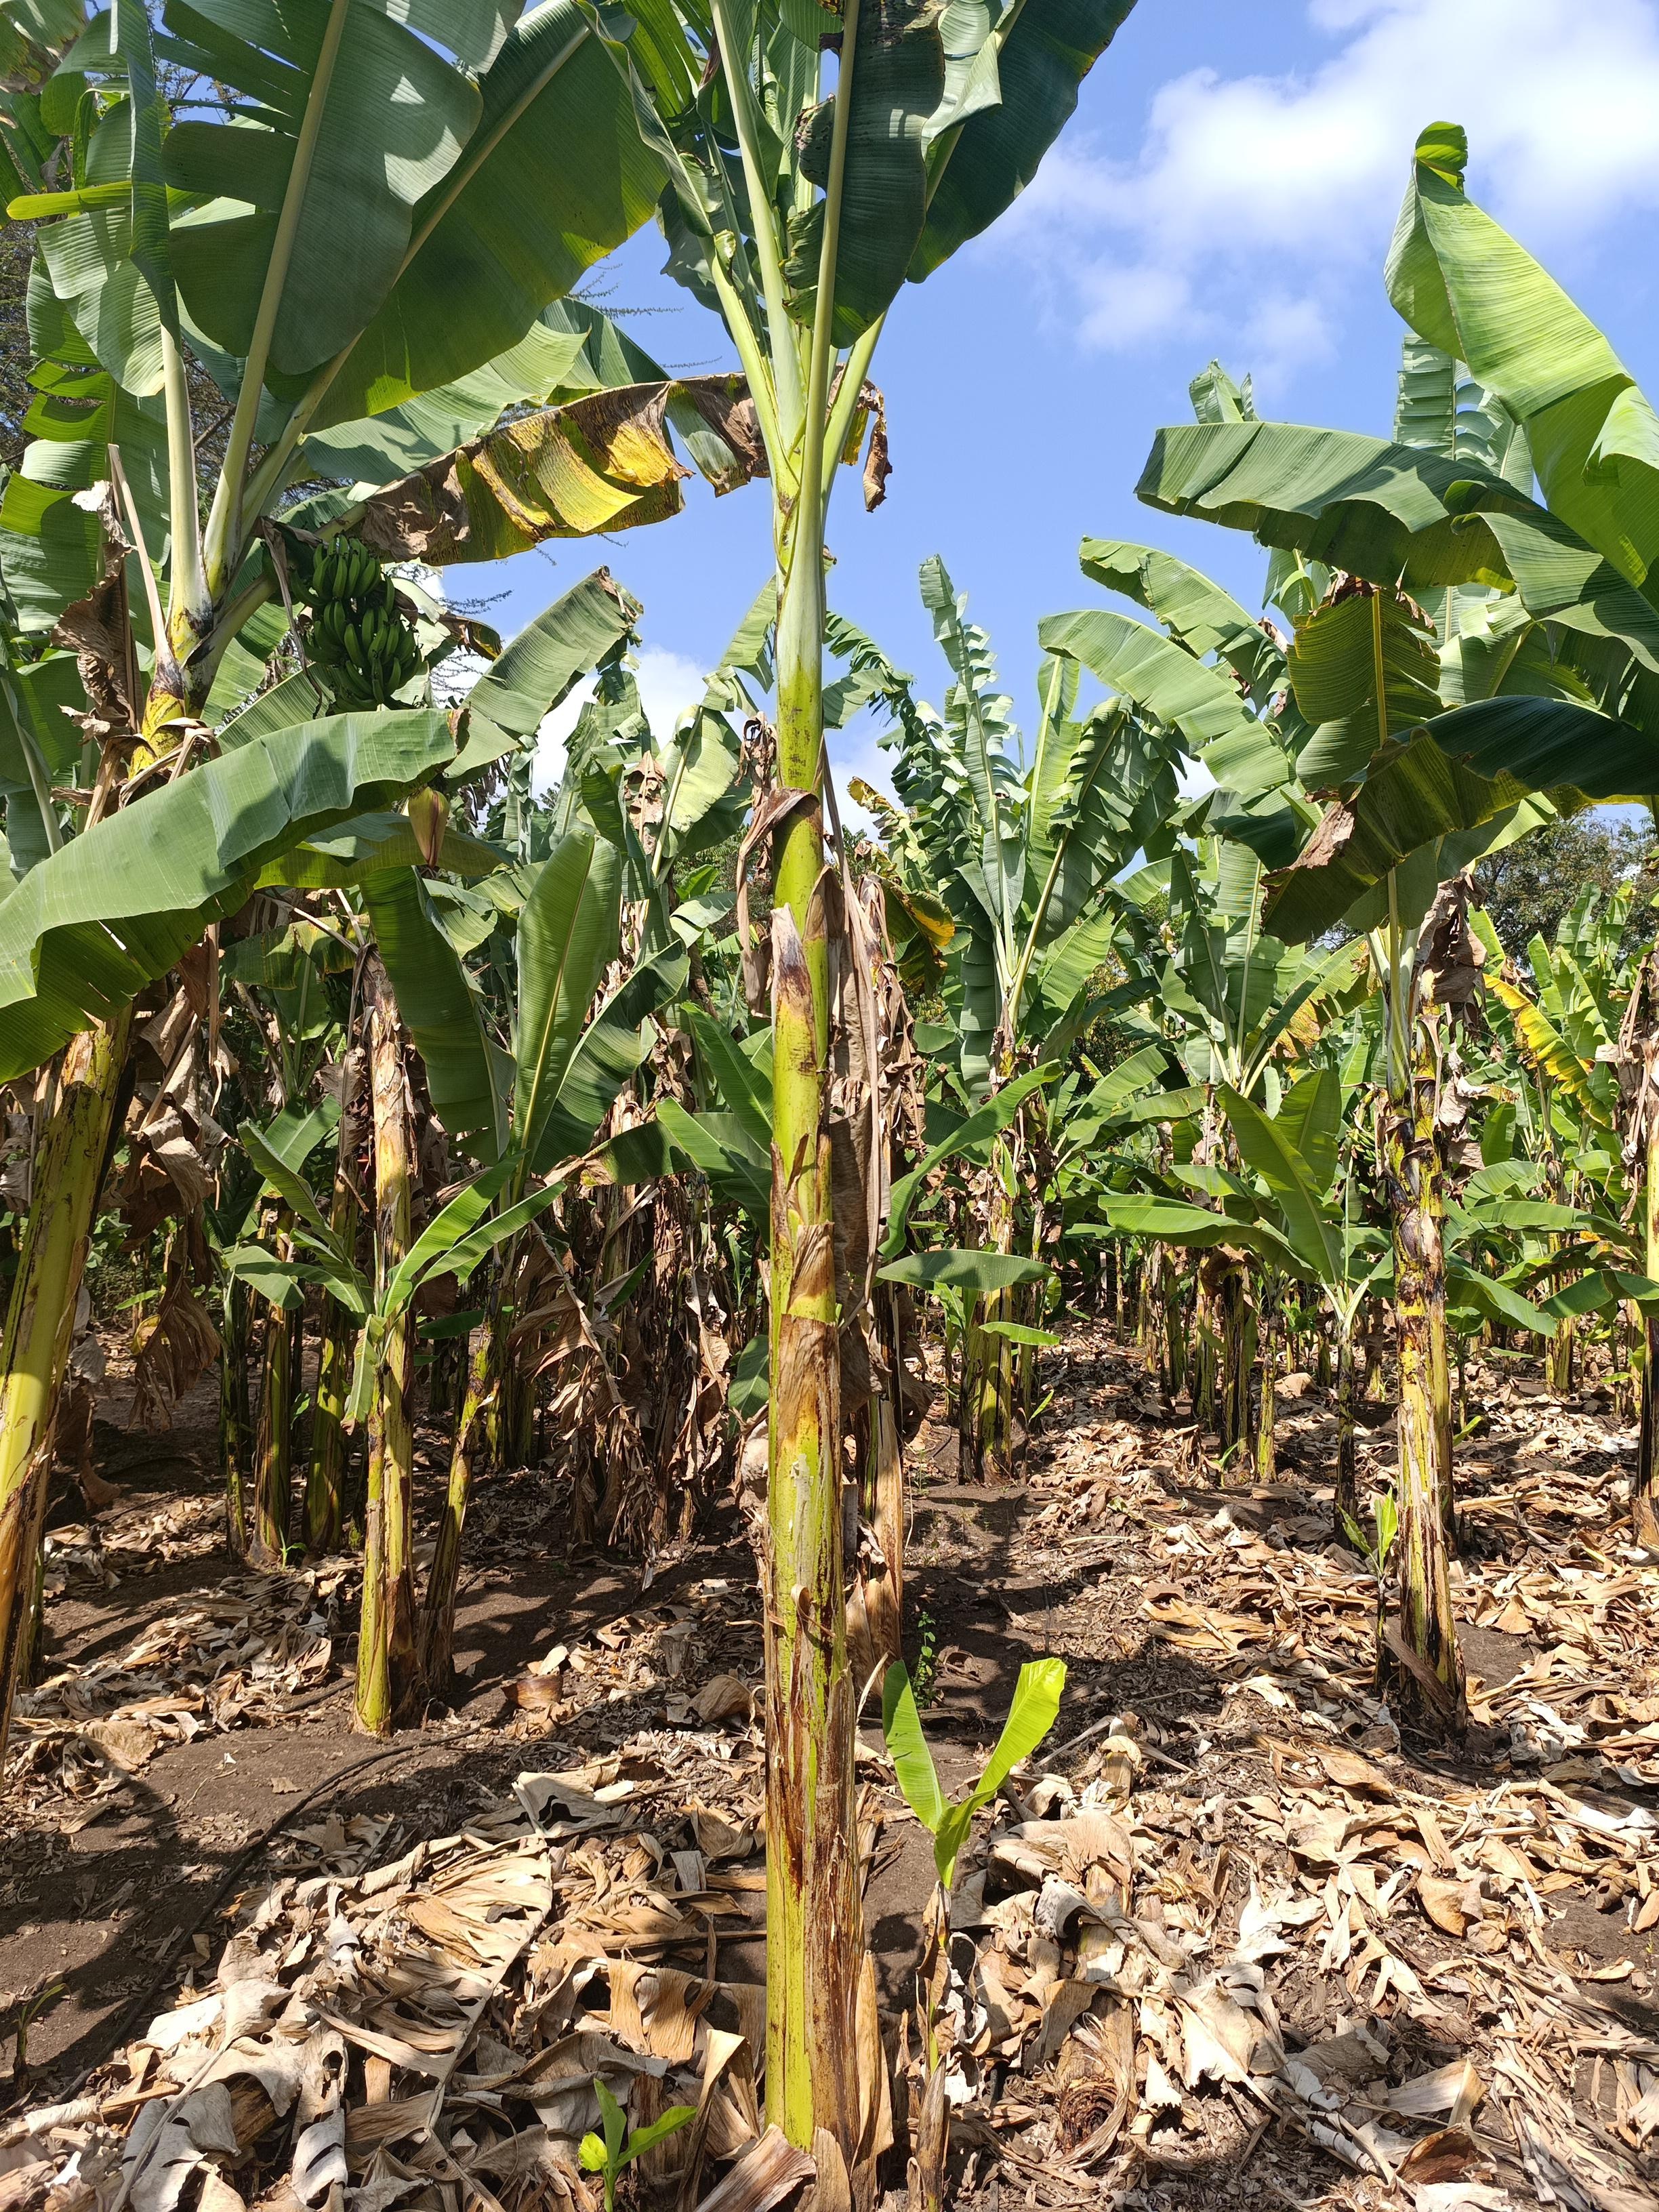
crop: banana
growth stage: vegetative
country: Tanzania
